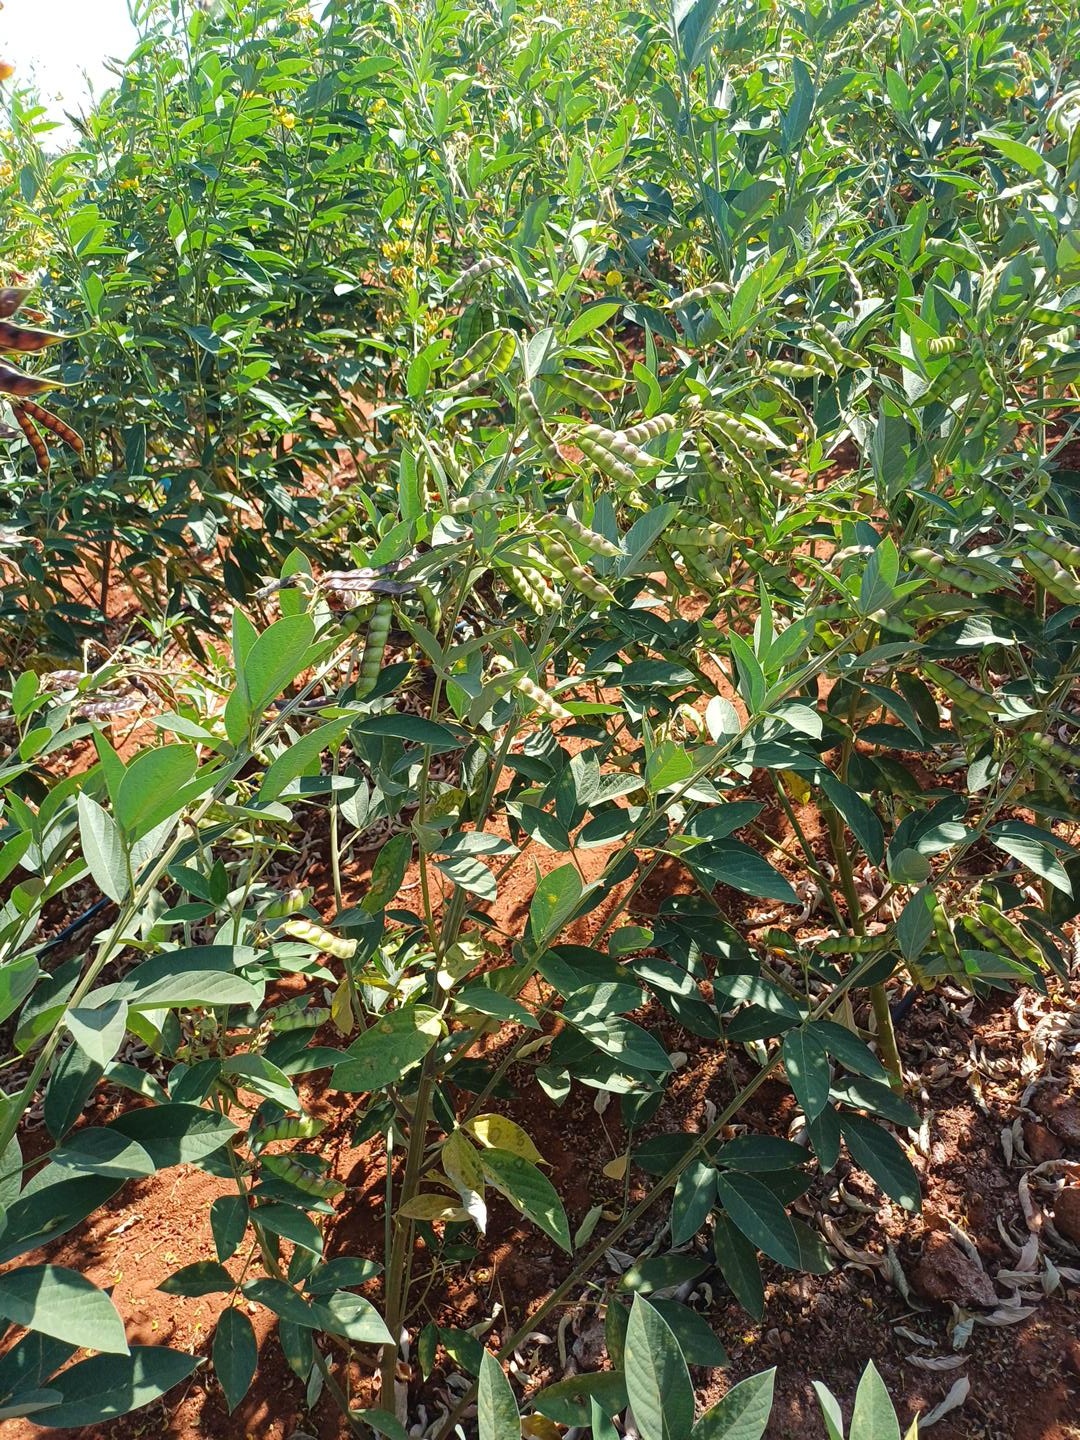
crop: pigeonpea
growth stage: development pod
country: Kenya
